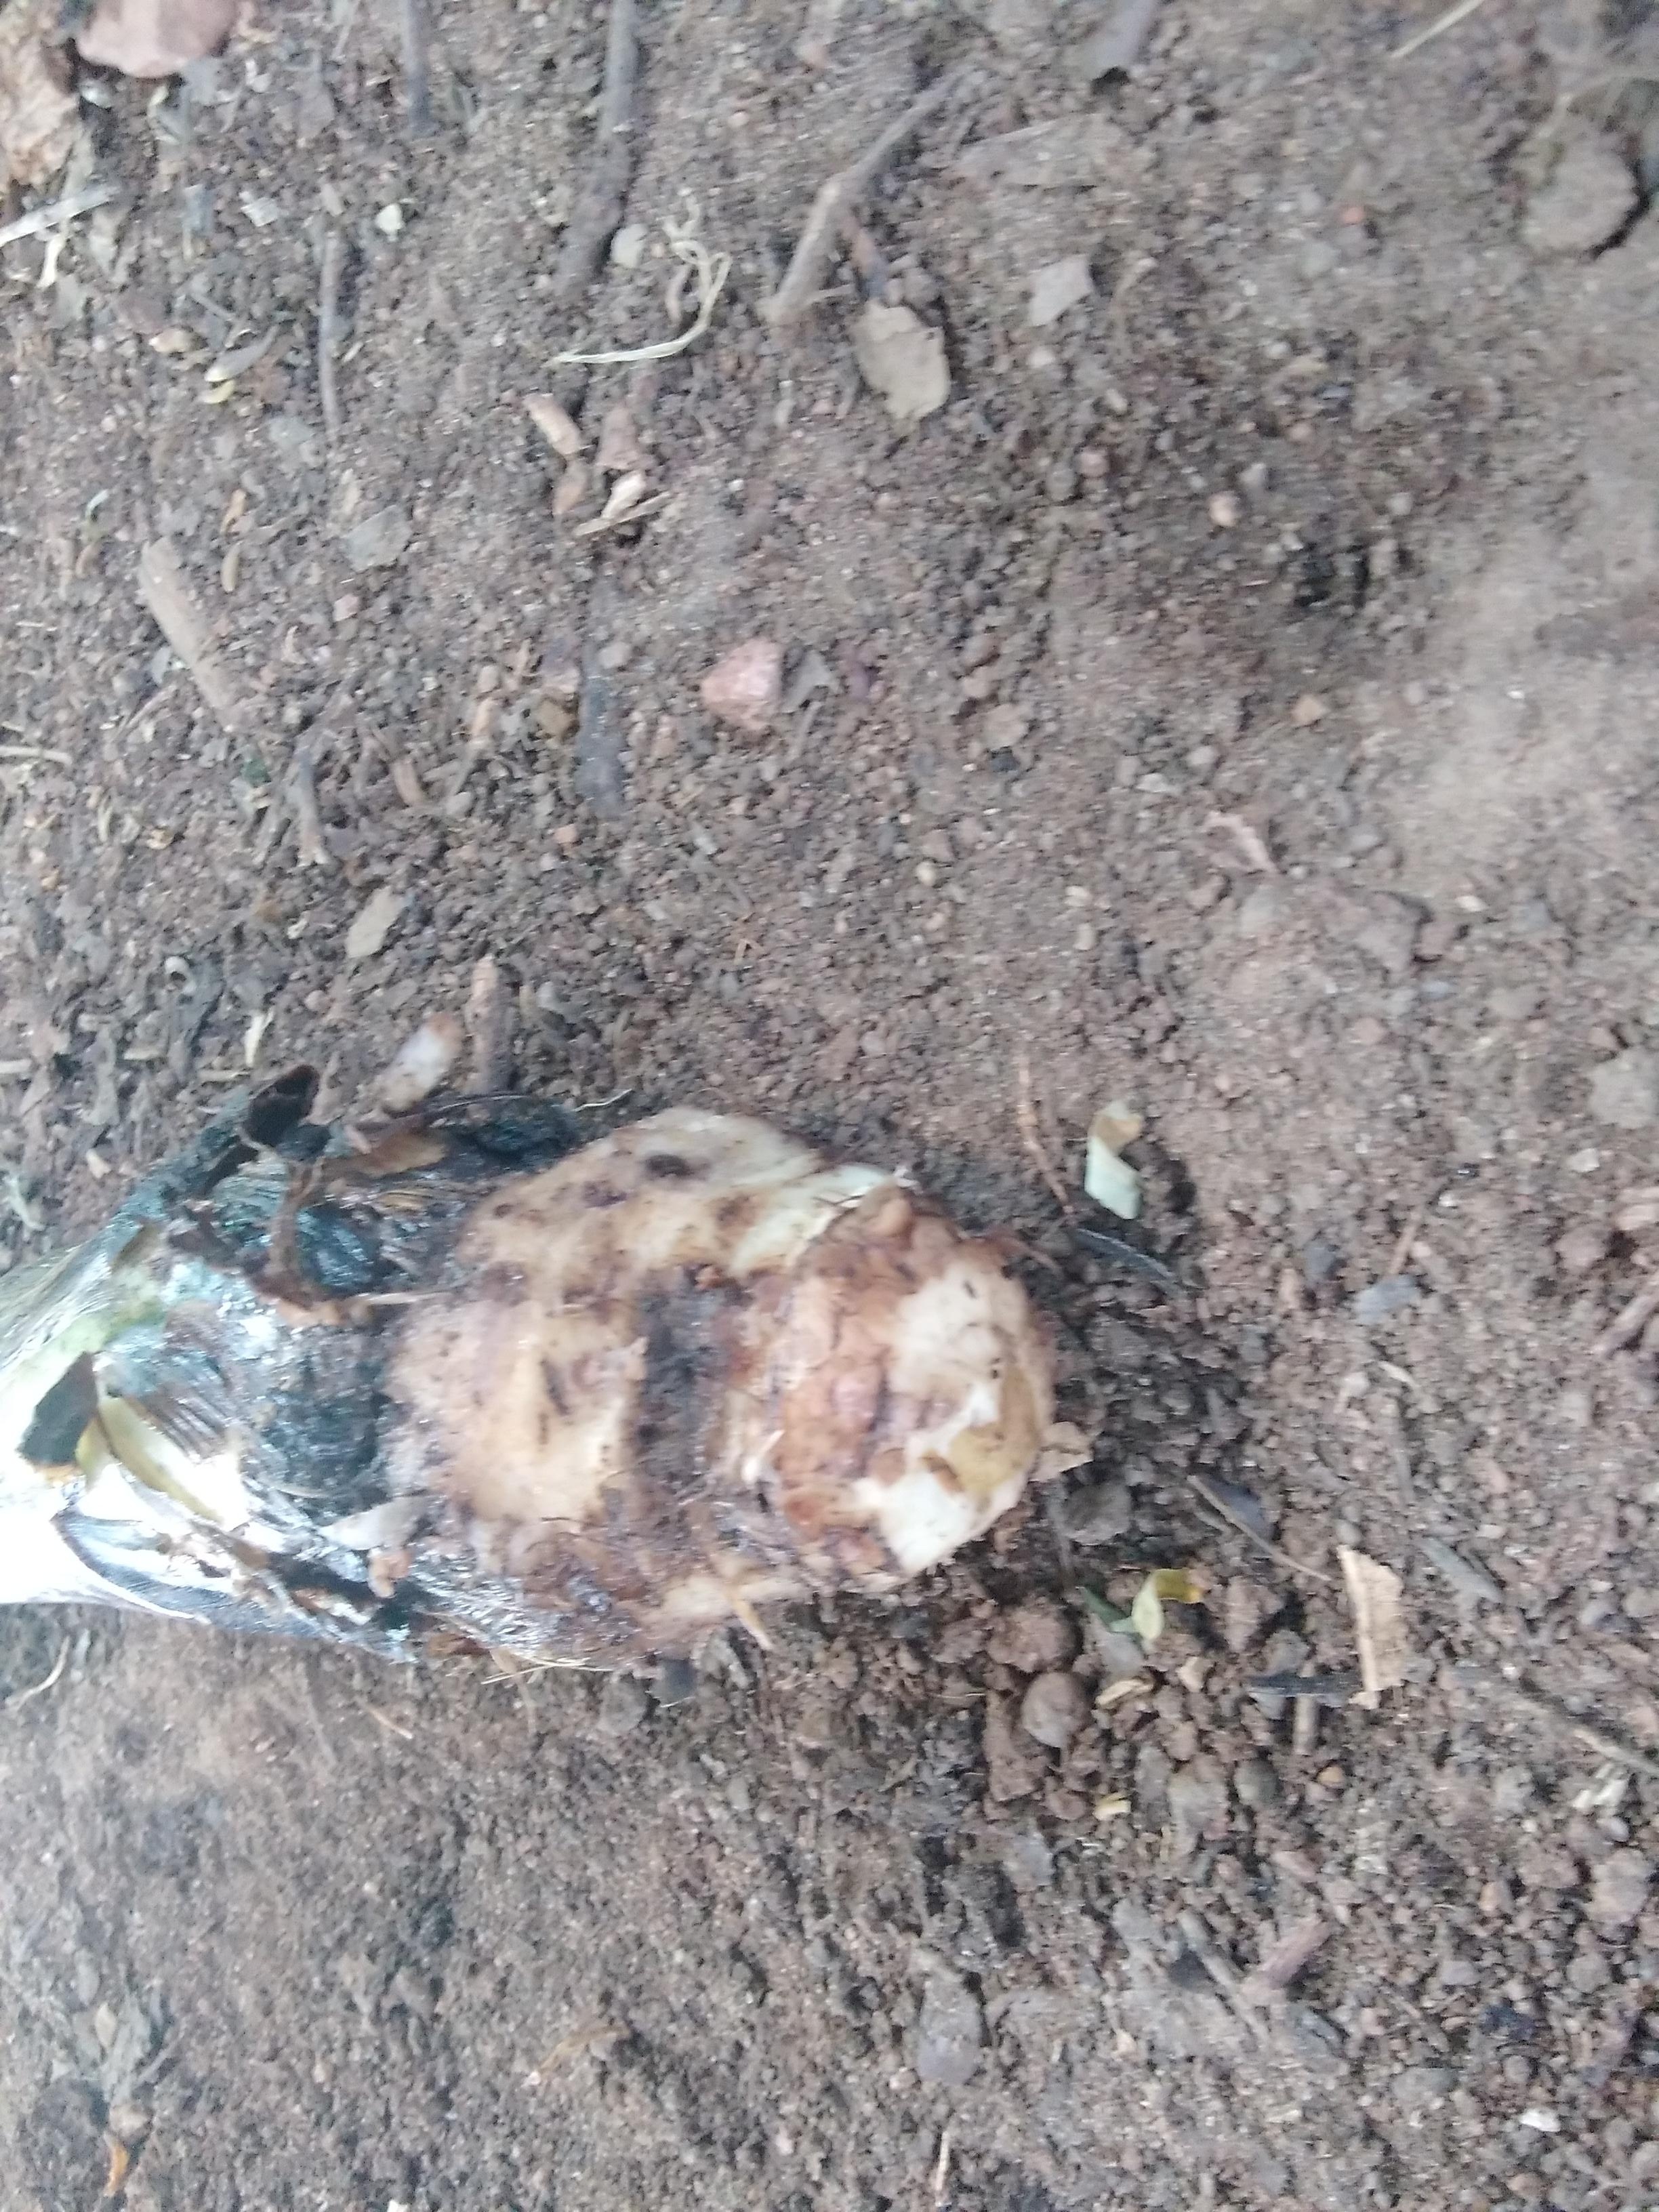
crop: banana
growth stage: vegetative
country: Tanzania
